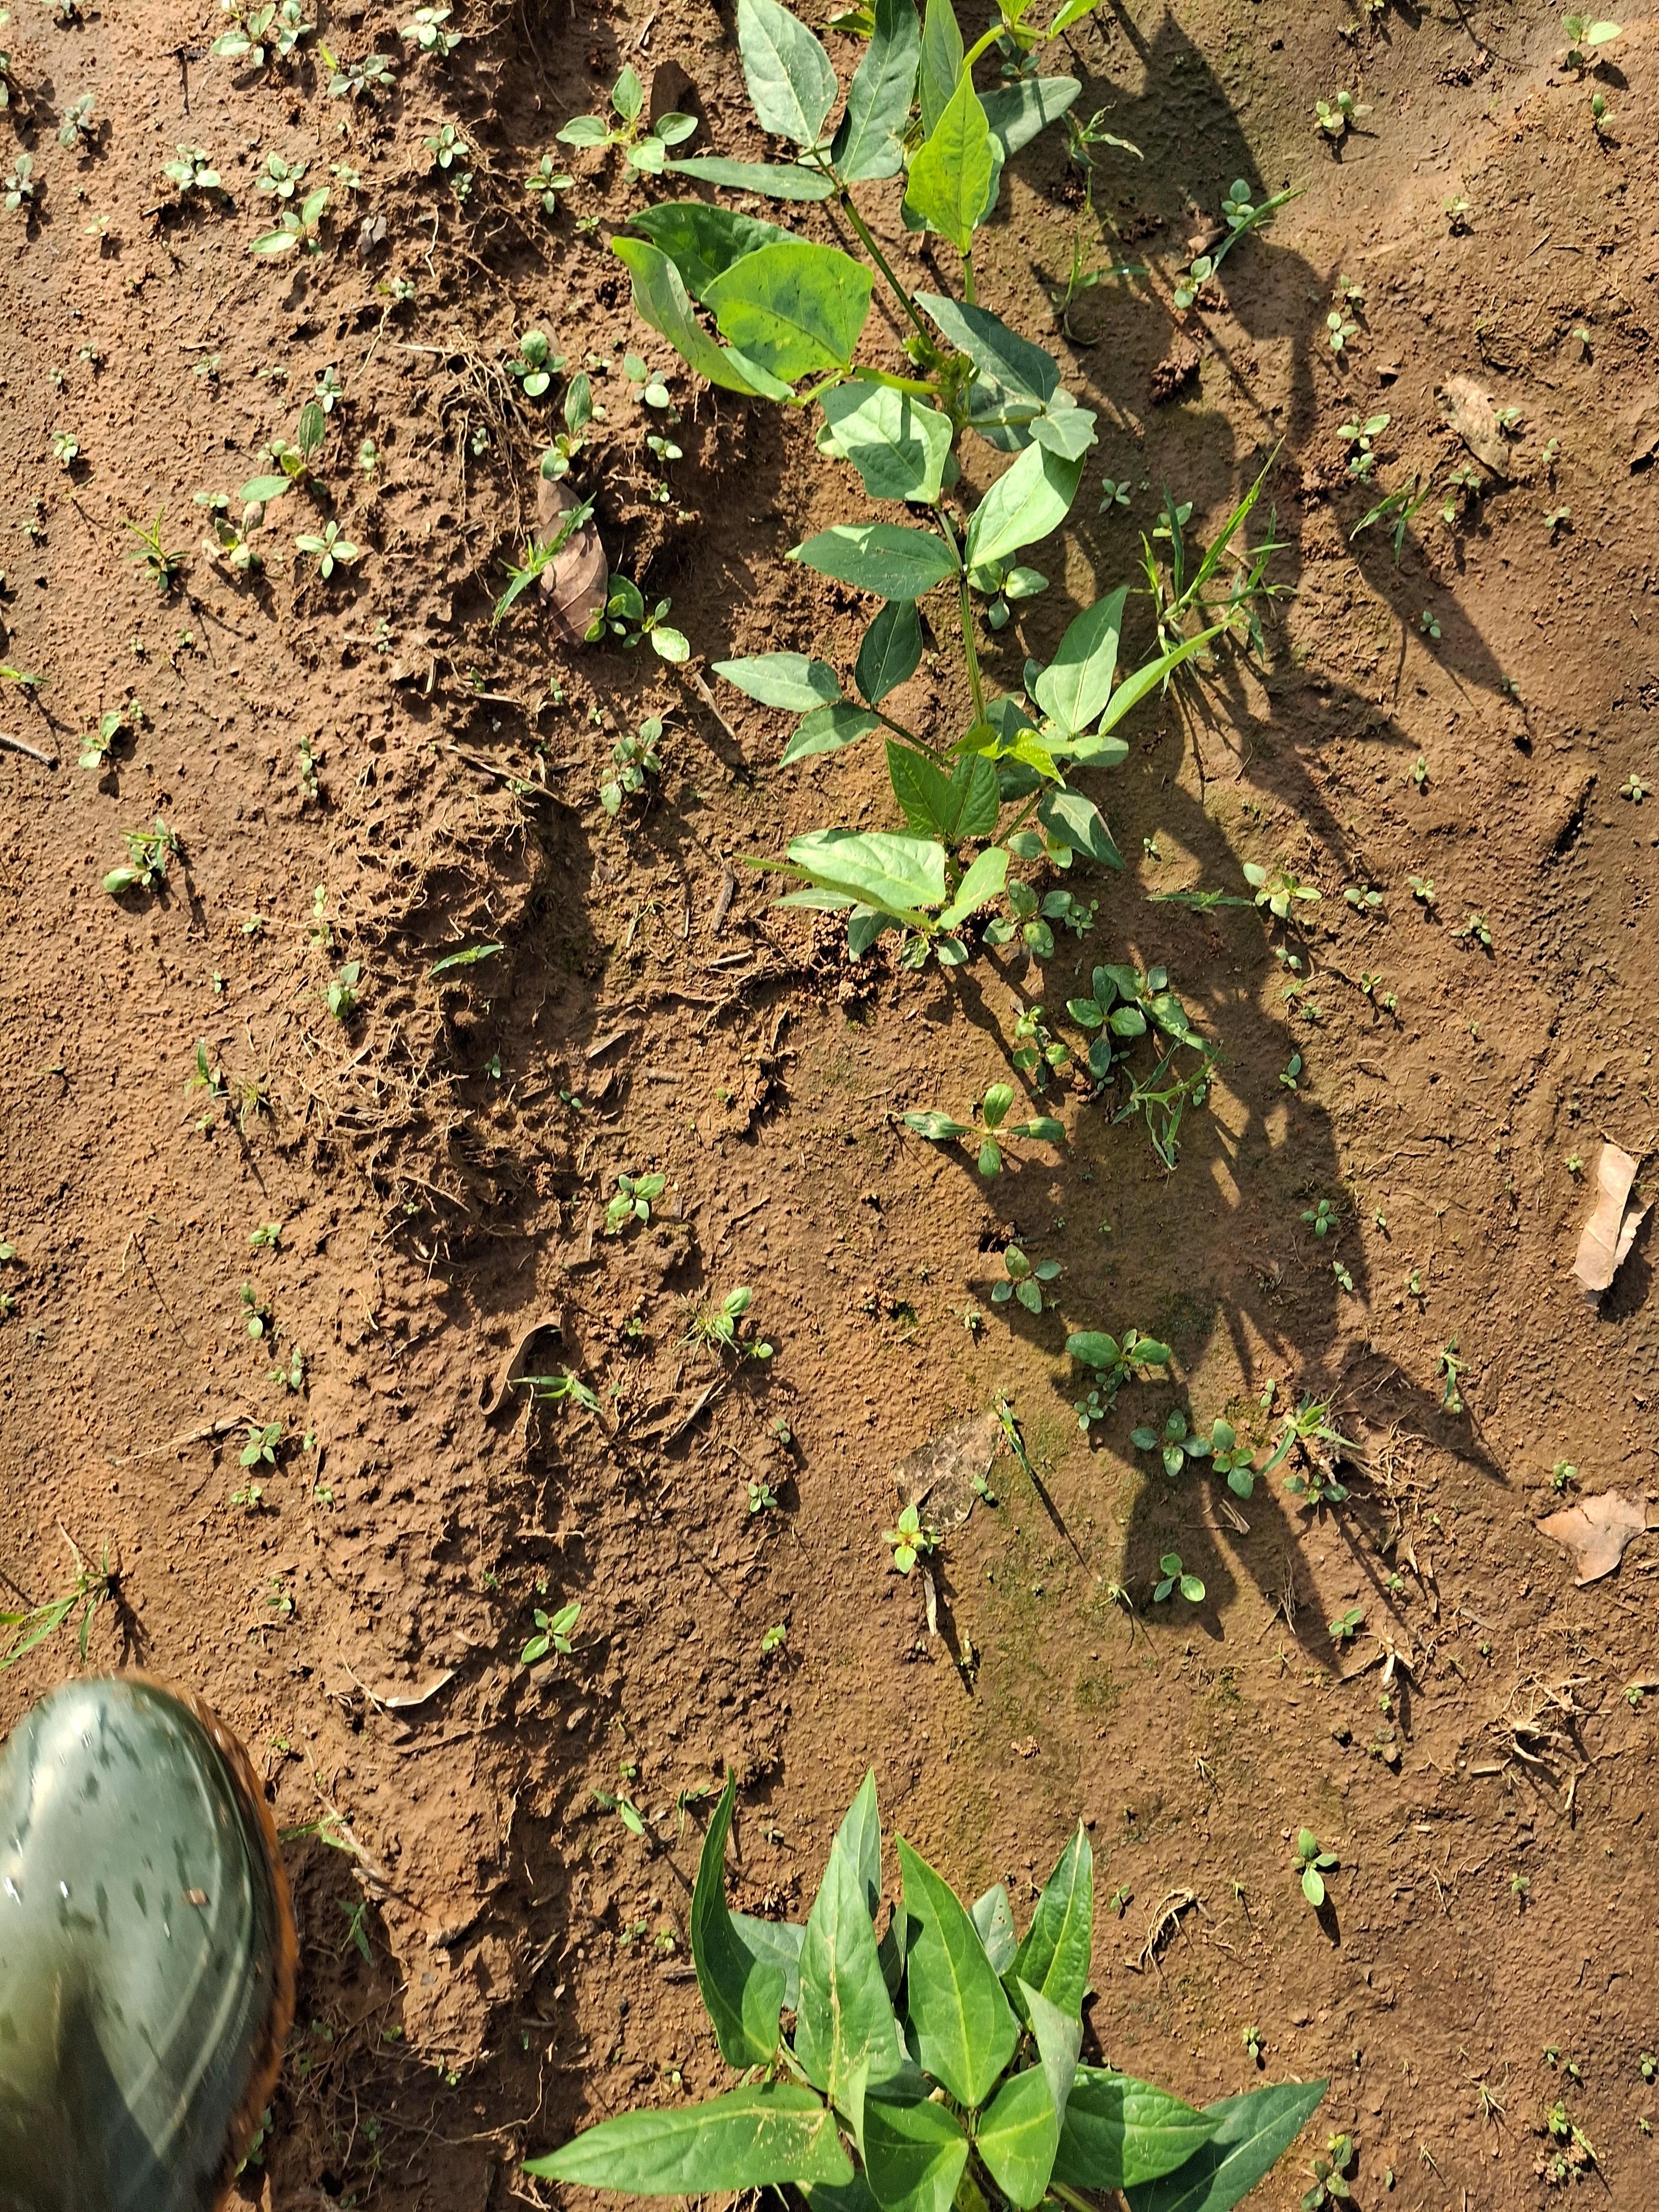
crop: cowpea
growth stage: sprouting emergence
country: Nigeria
